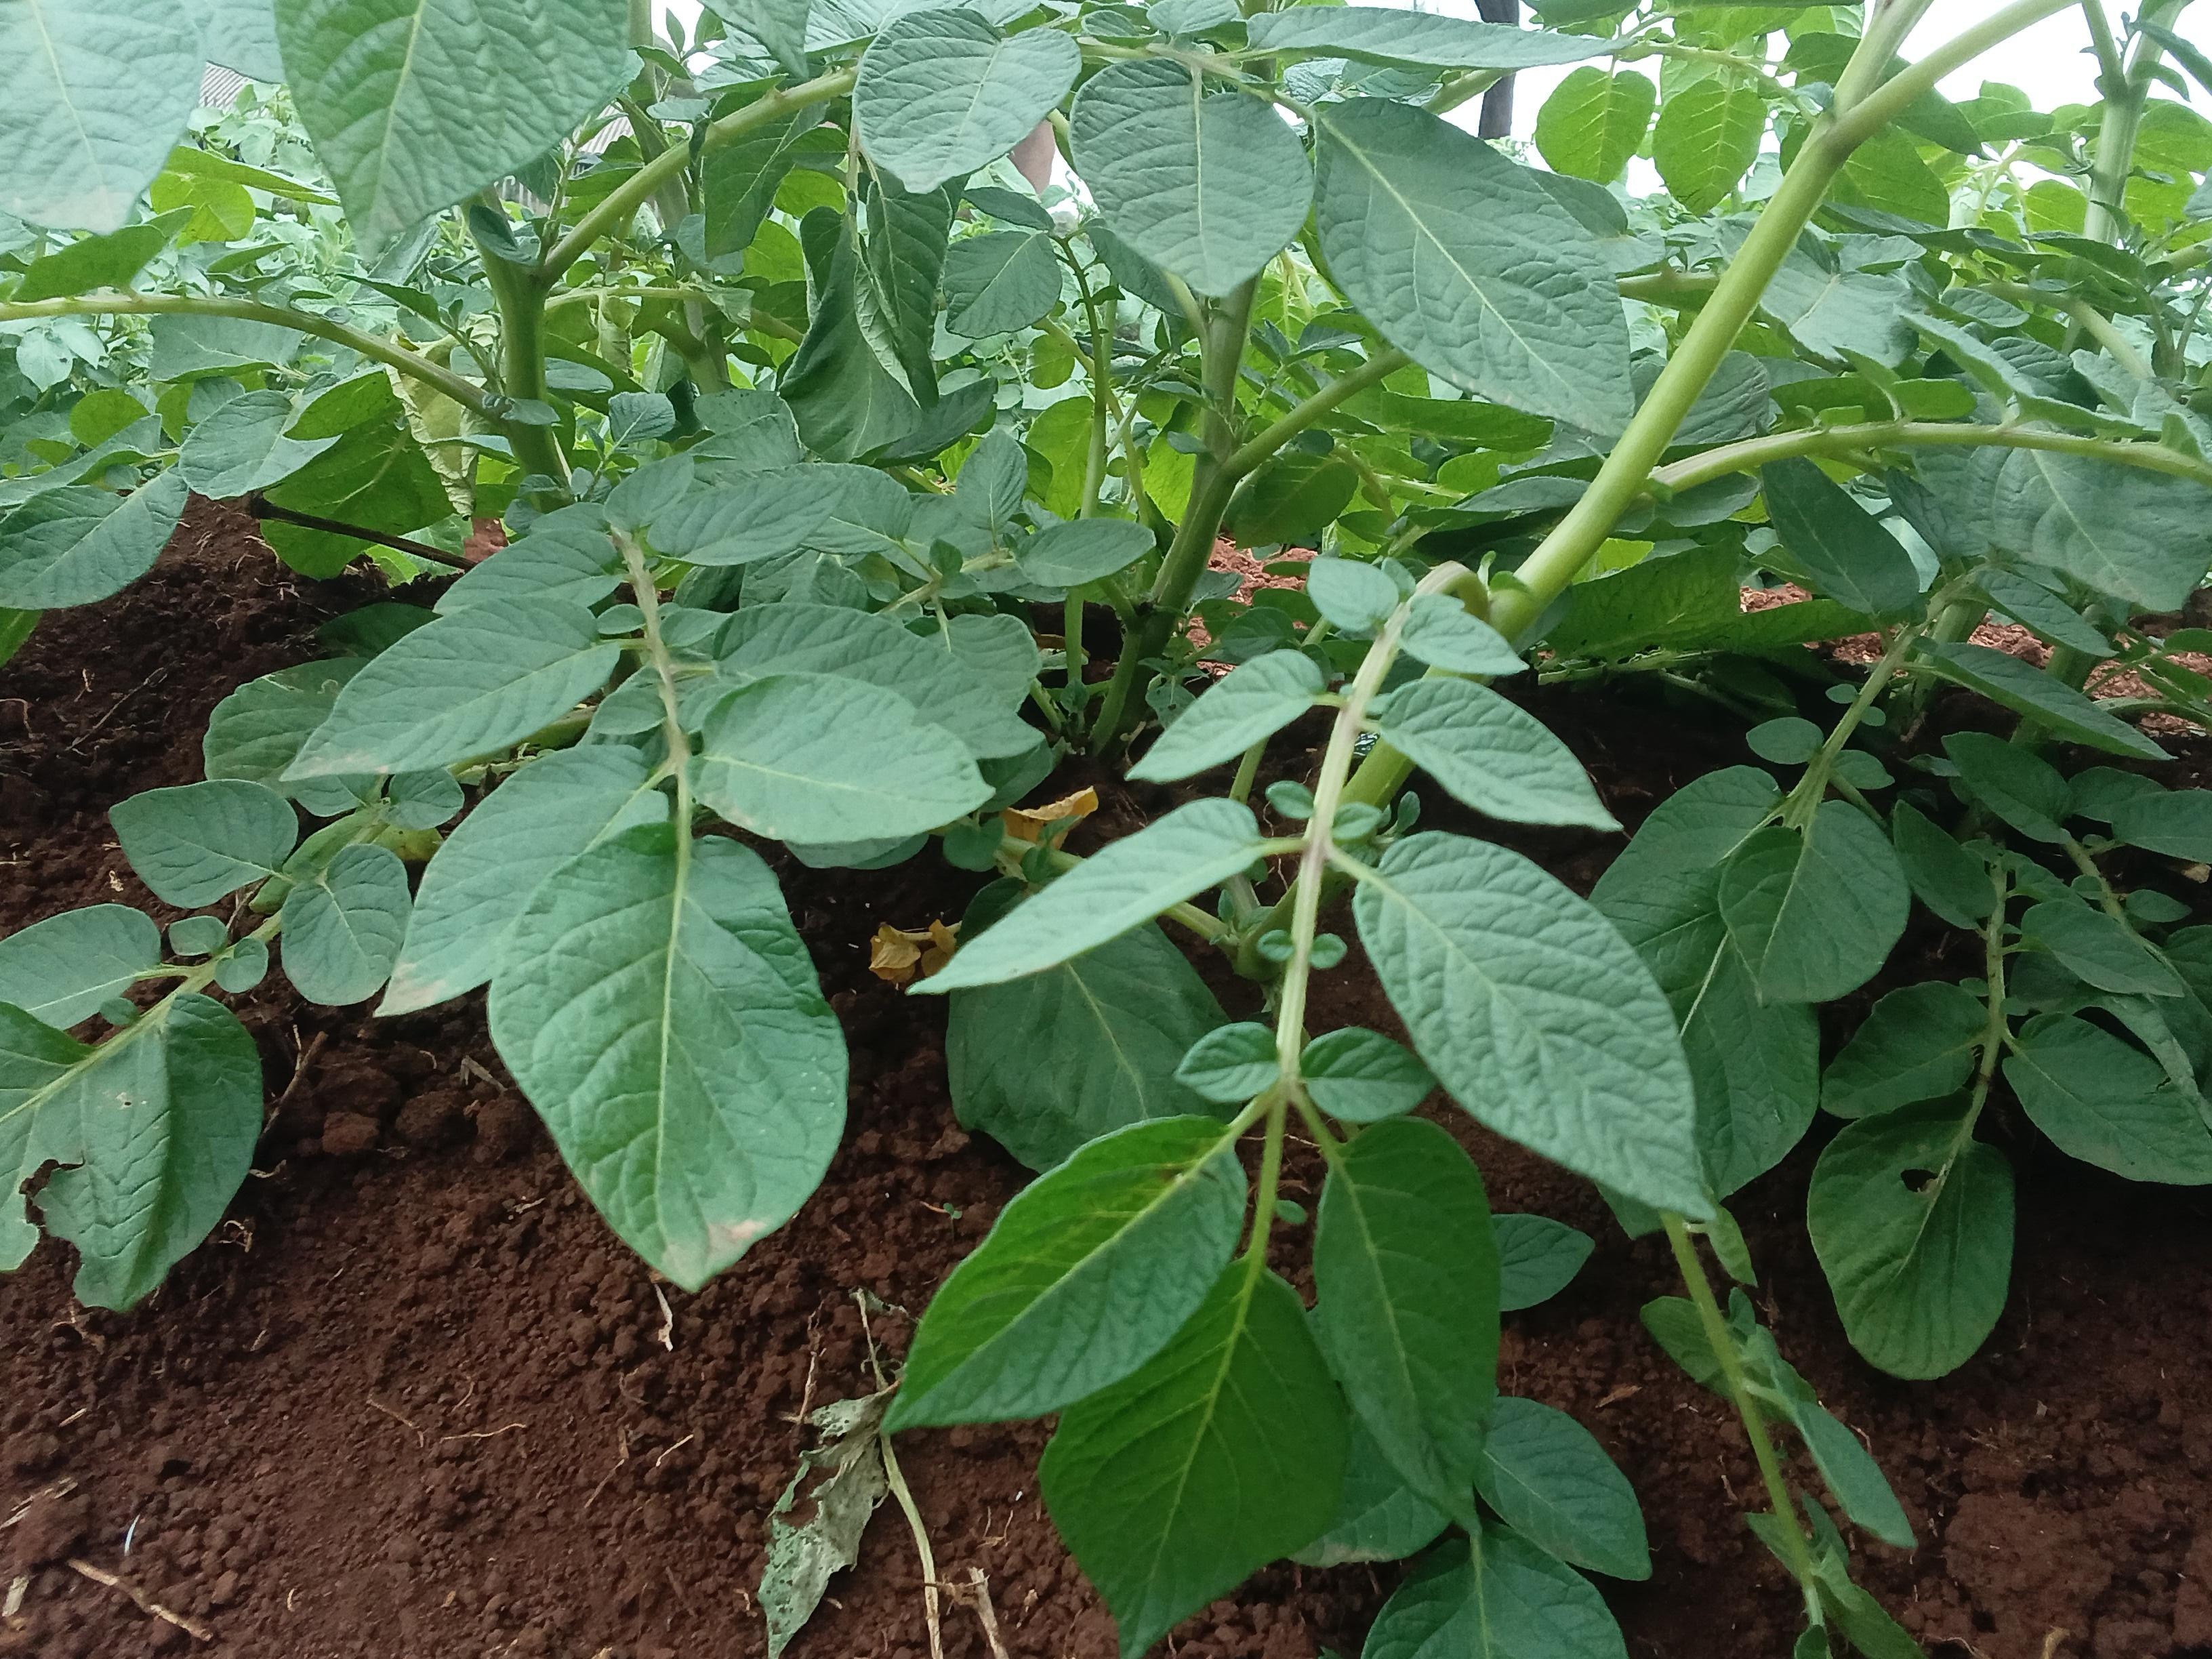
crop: potato
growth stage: vegetative
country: Kenya
